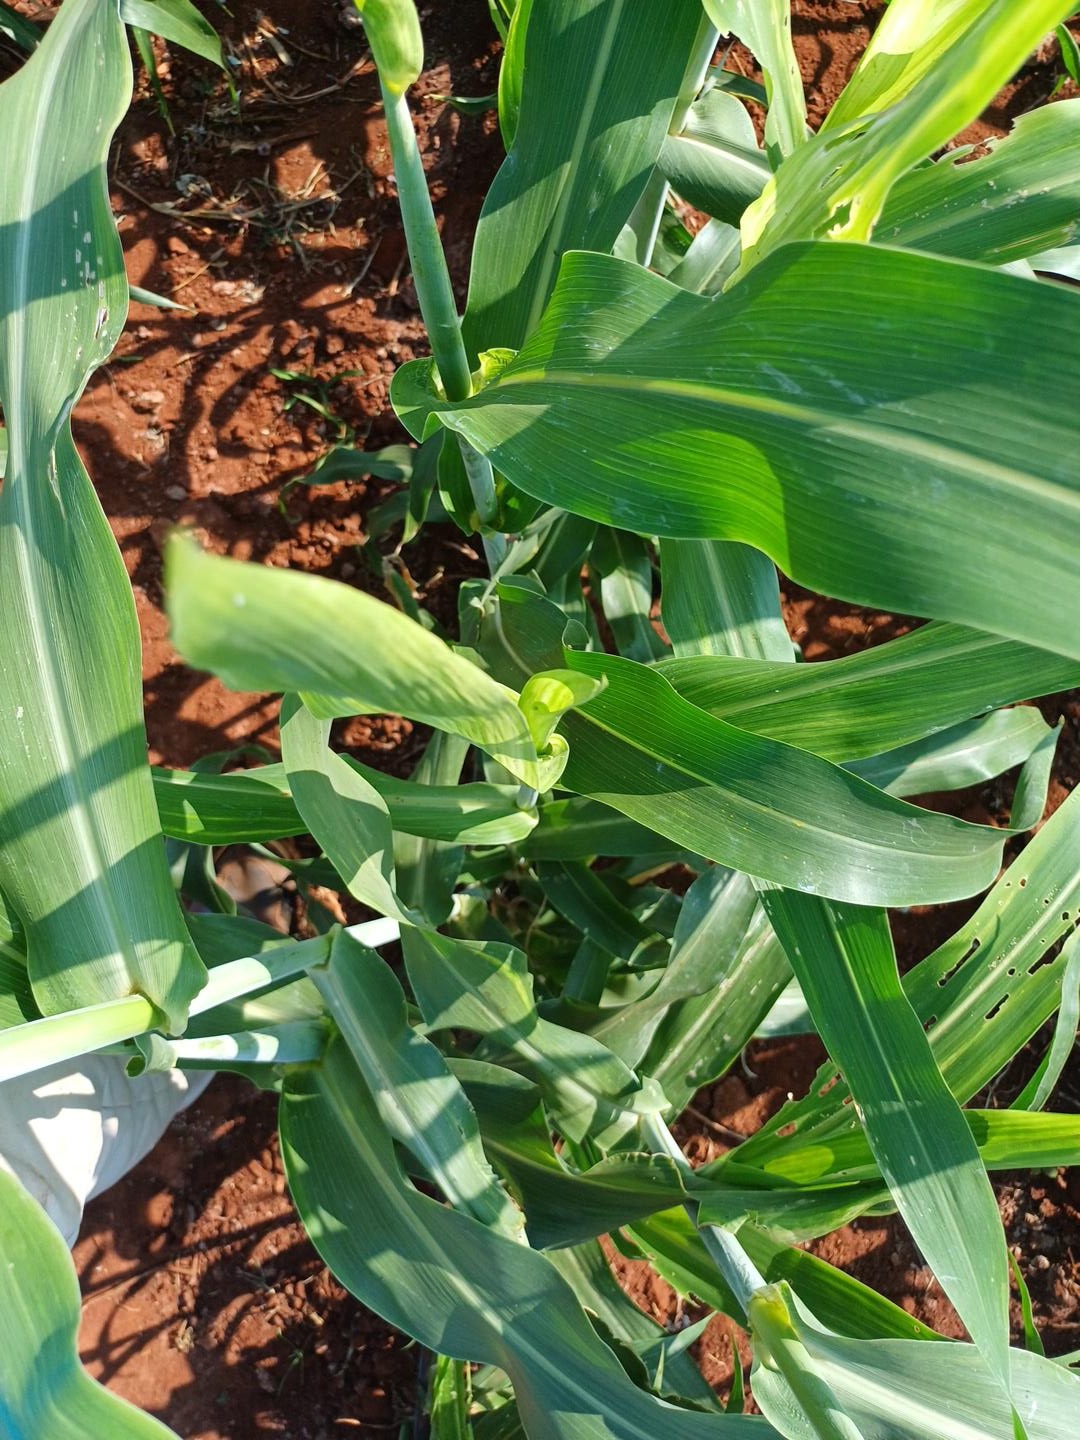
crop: sorghum
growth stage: heading tuber
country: Kenya
